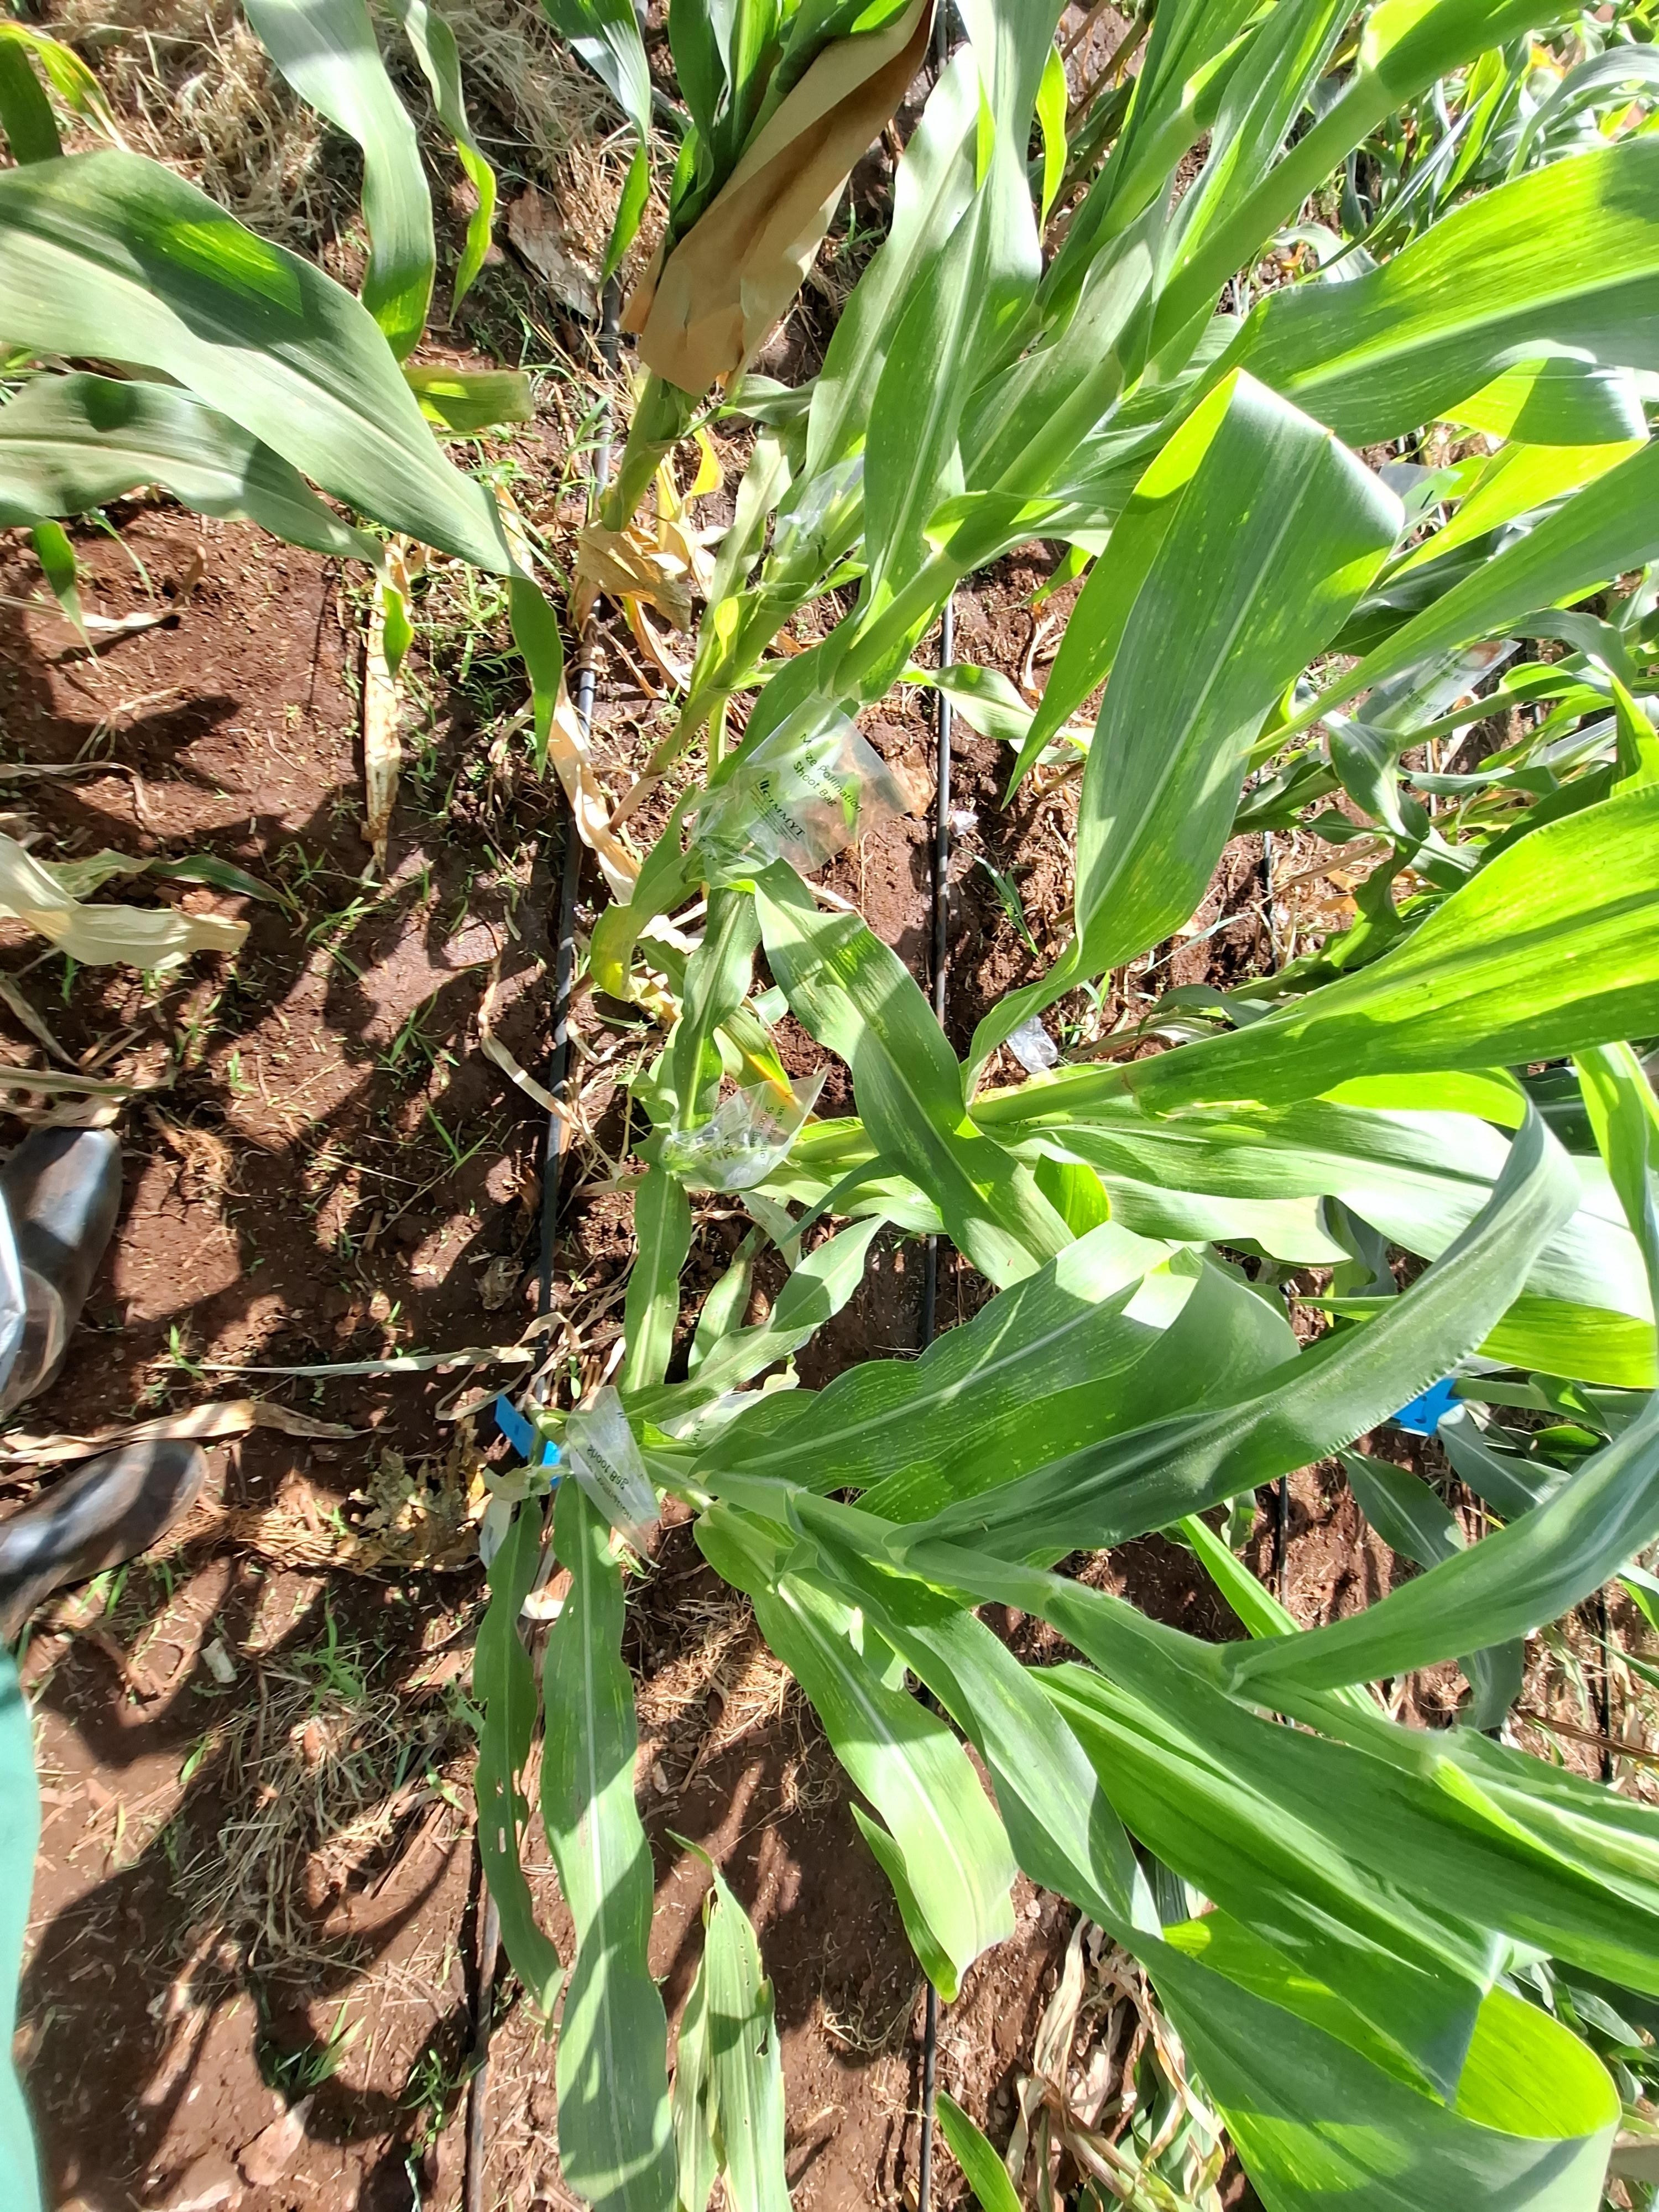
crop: maize
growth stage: flowering
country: Kenya
